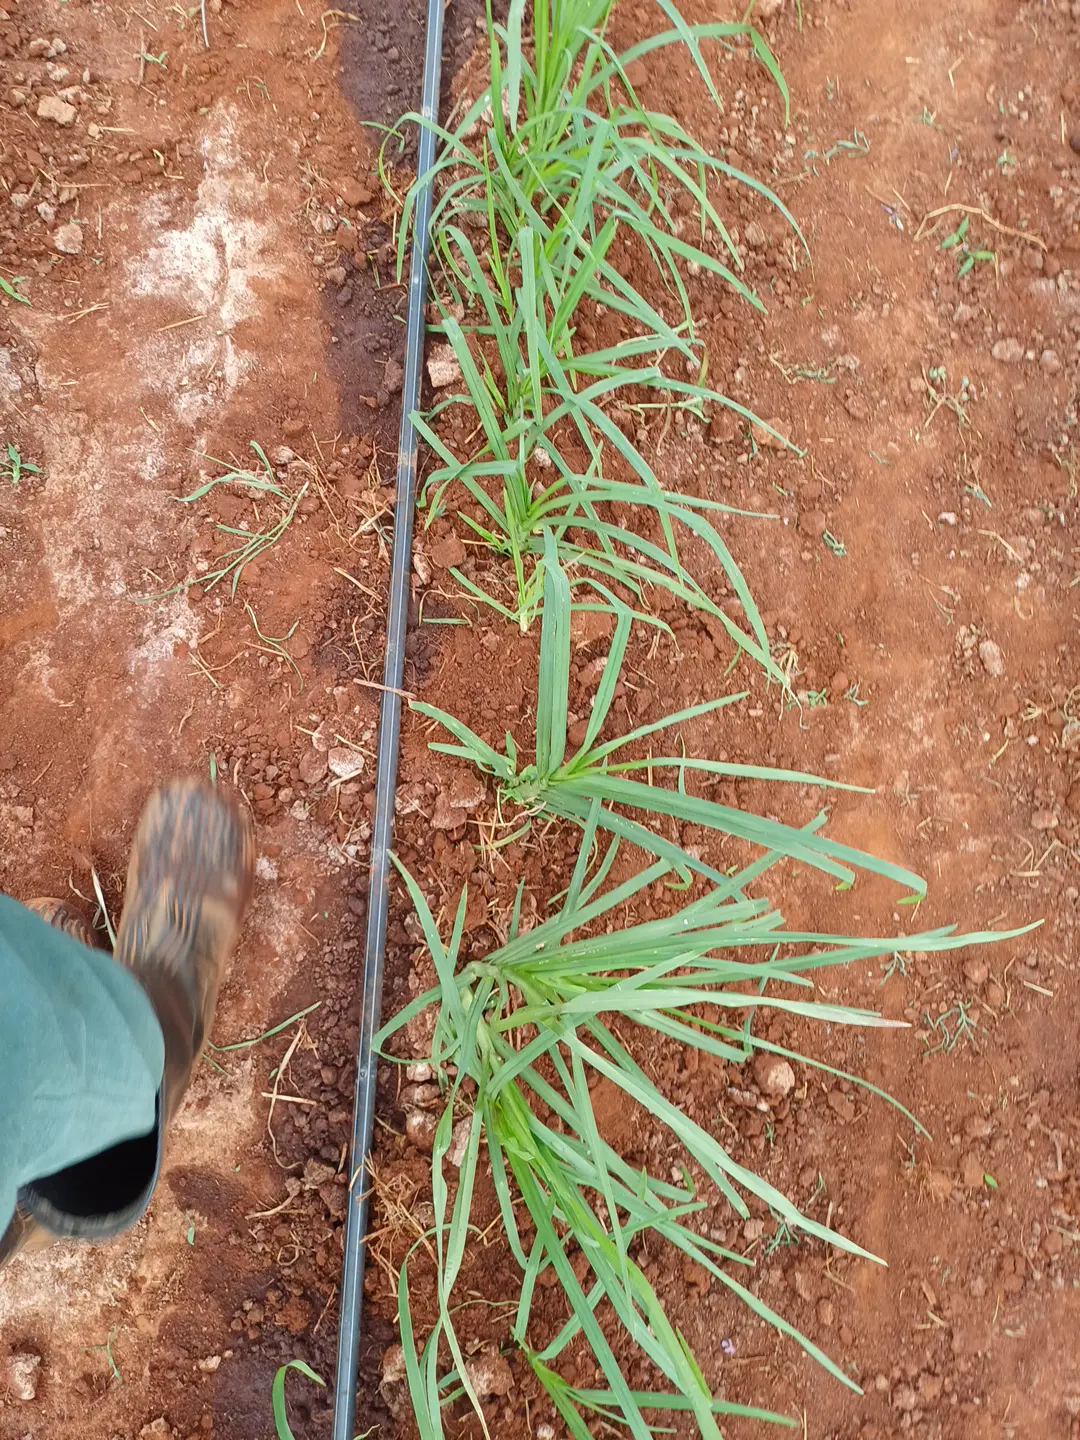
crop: finger millet
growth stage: elongation stem
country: Kenya
